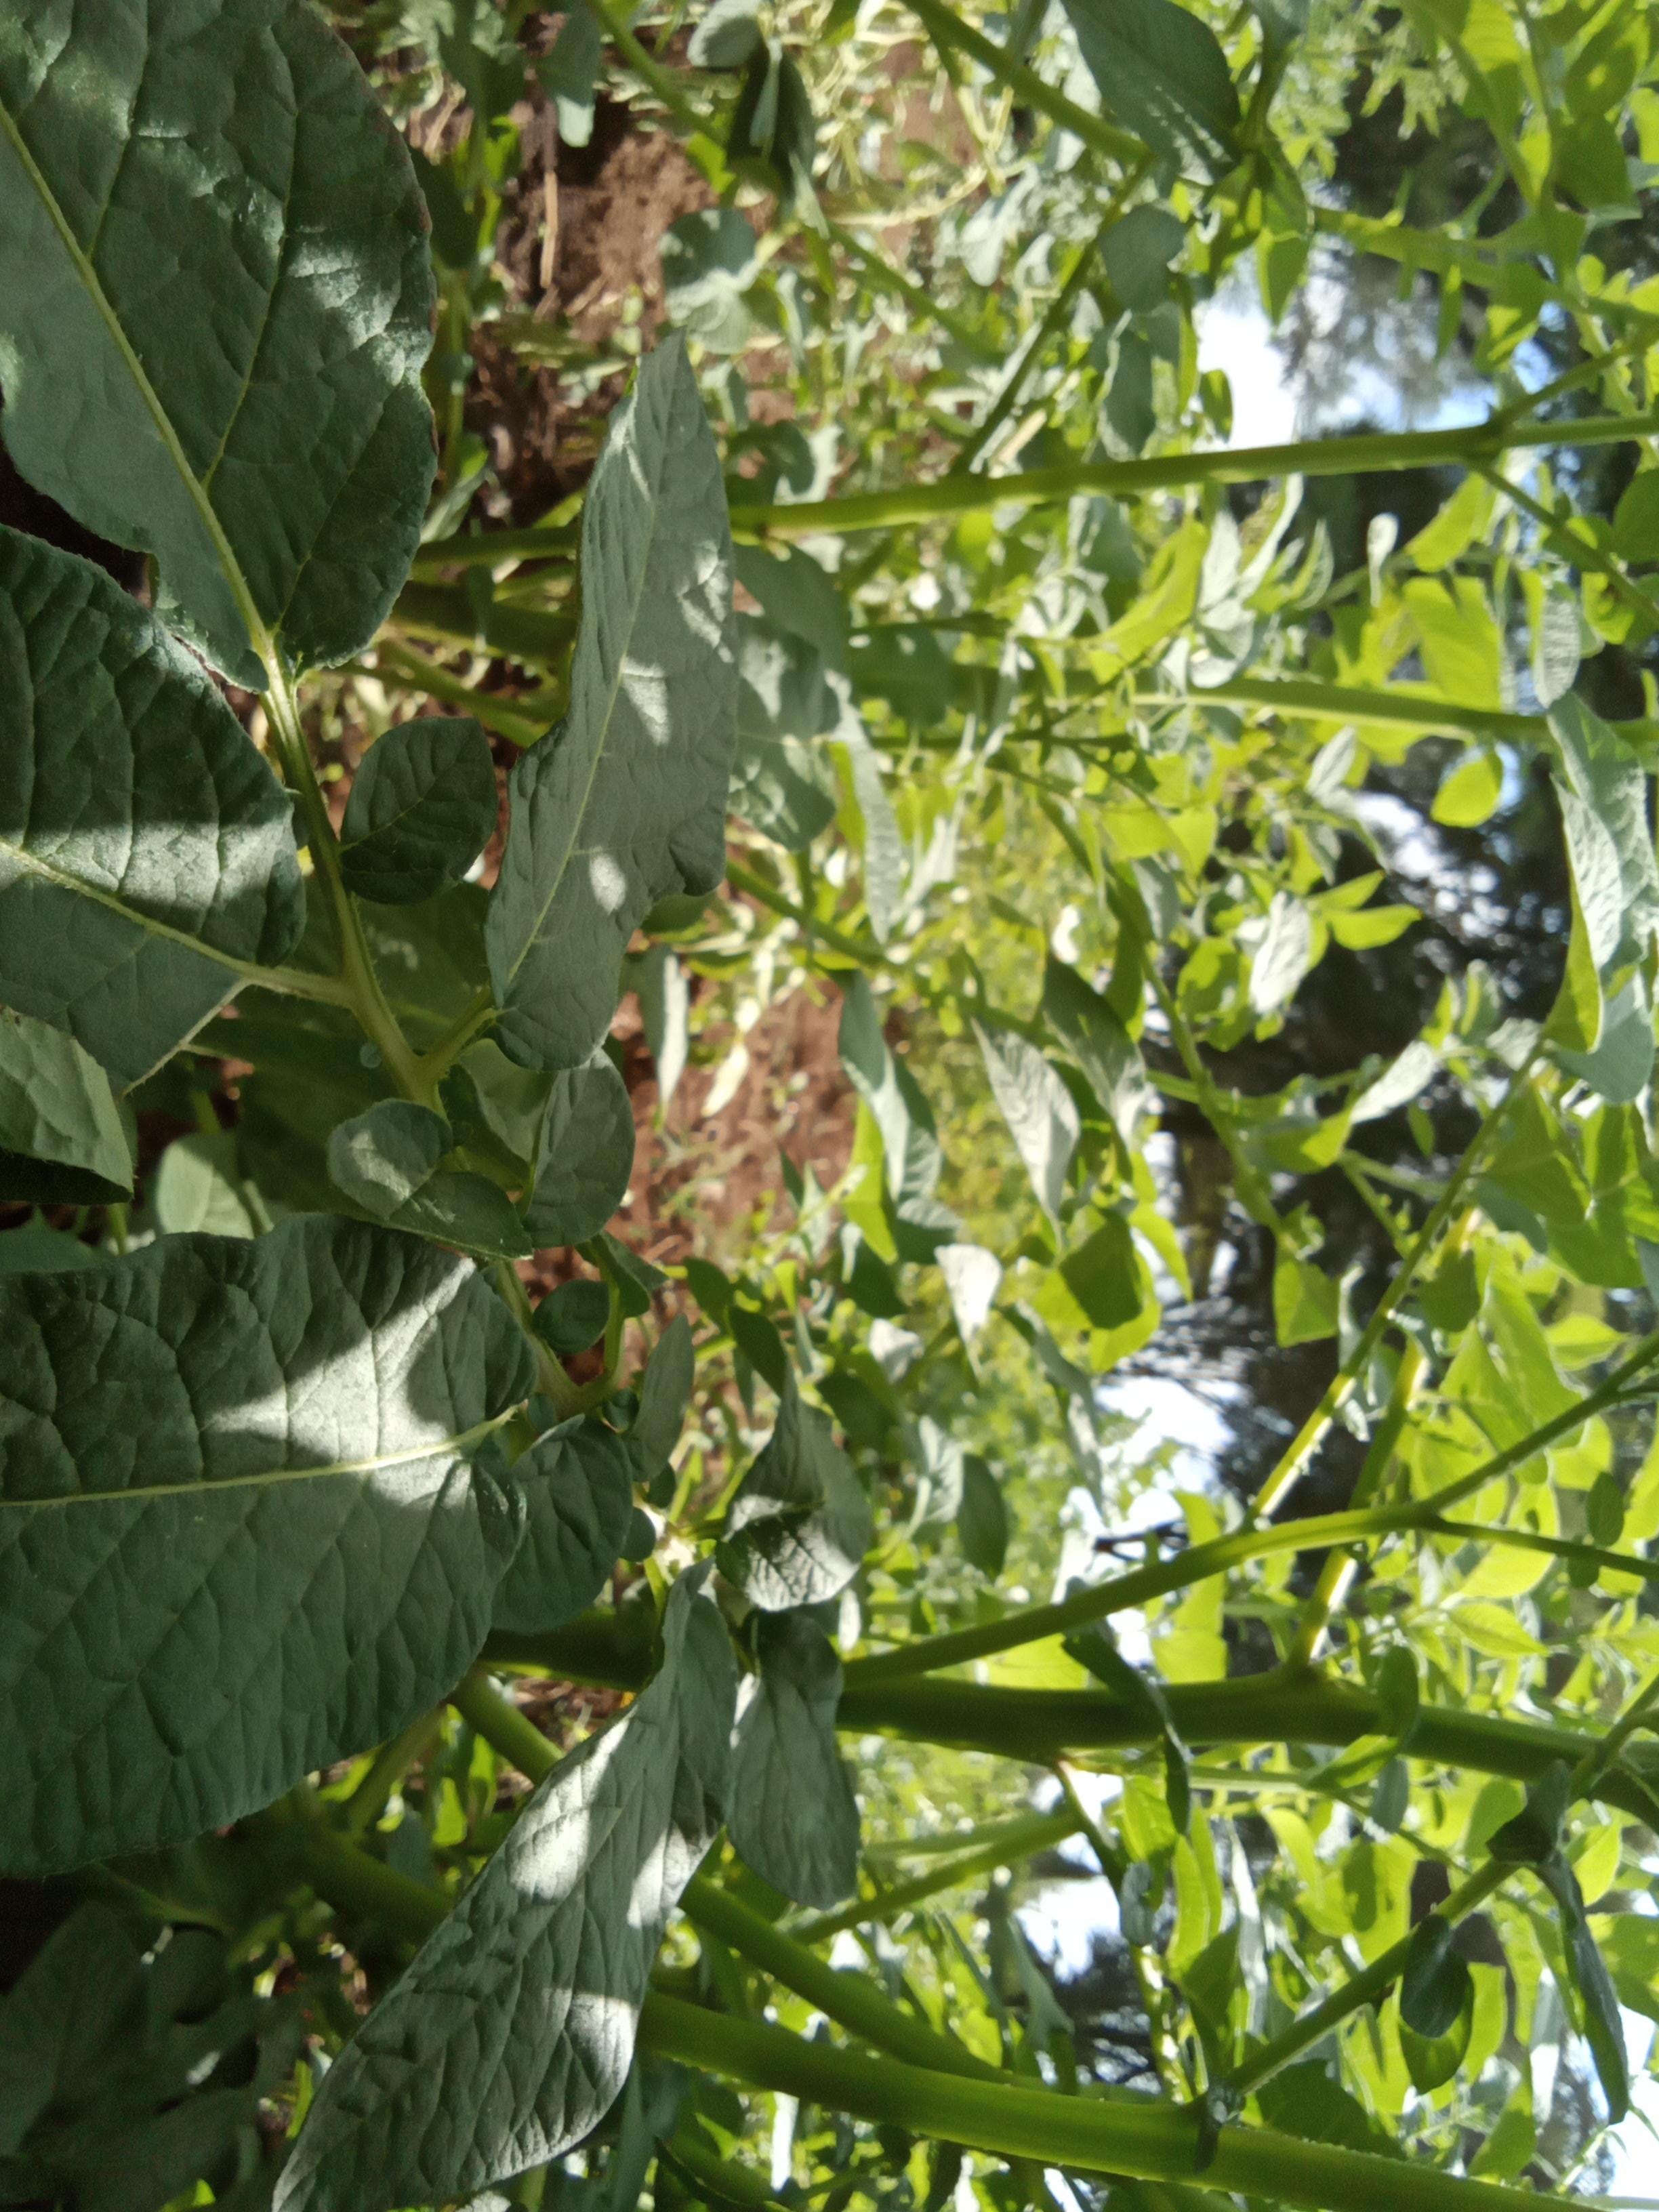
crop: potato
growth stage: vegetative
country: Kenya
